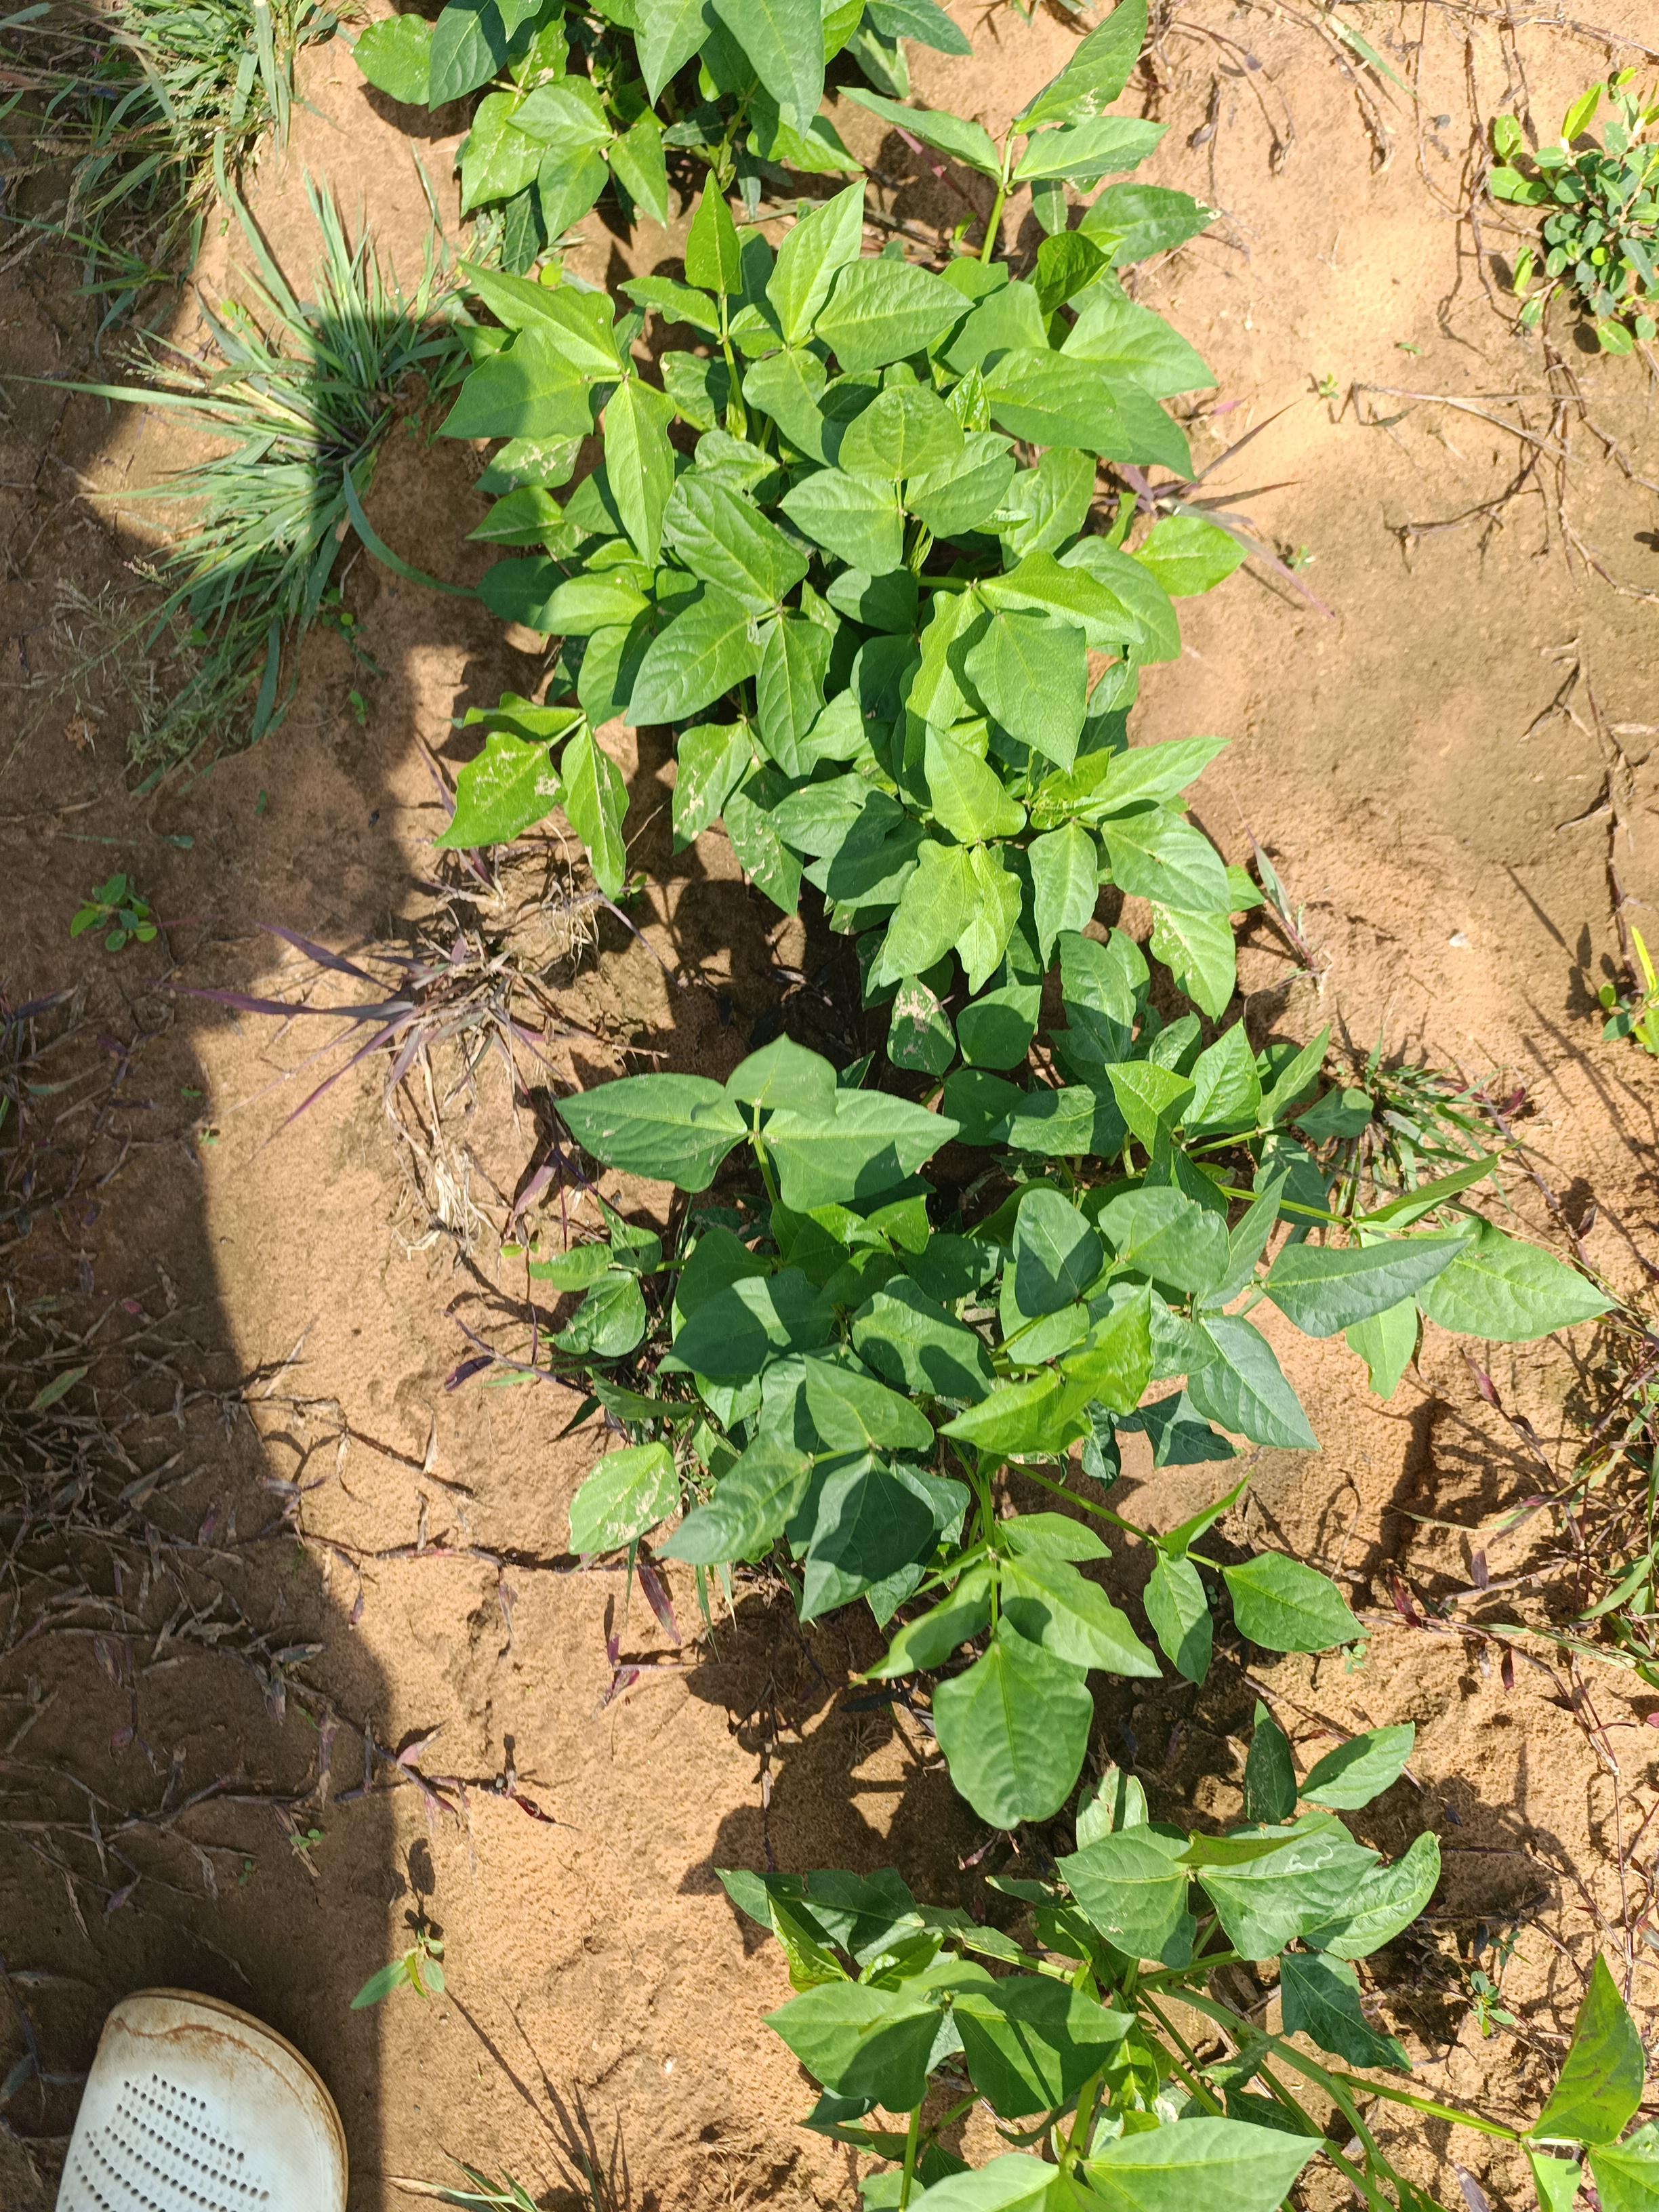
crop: cowpea
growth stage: emergence
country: Nigeria
